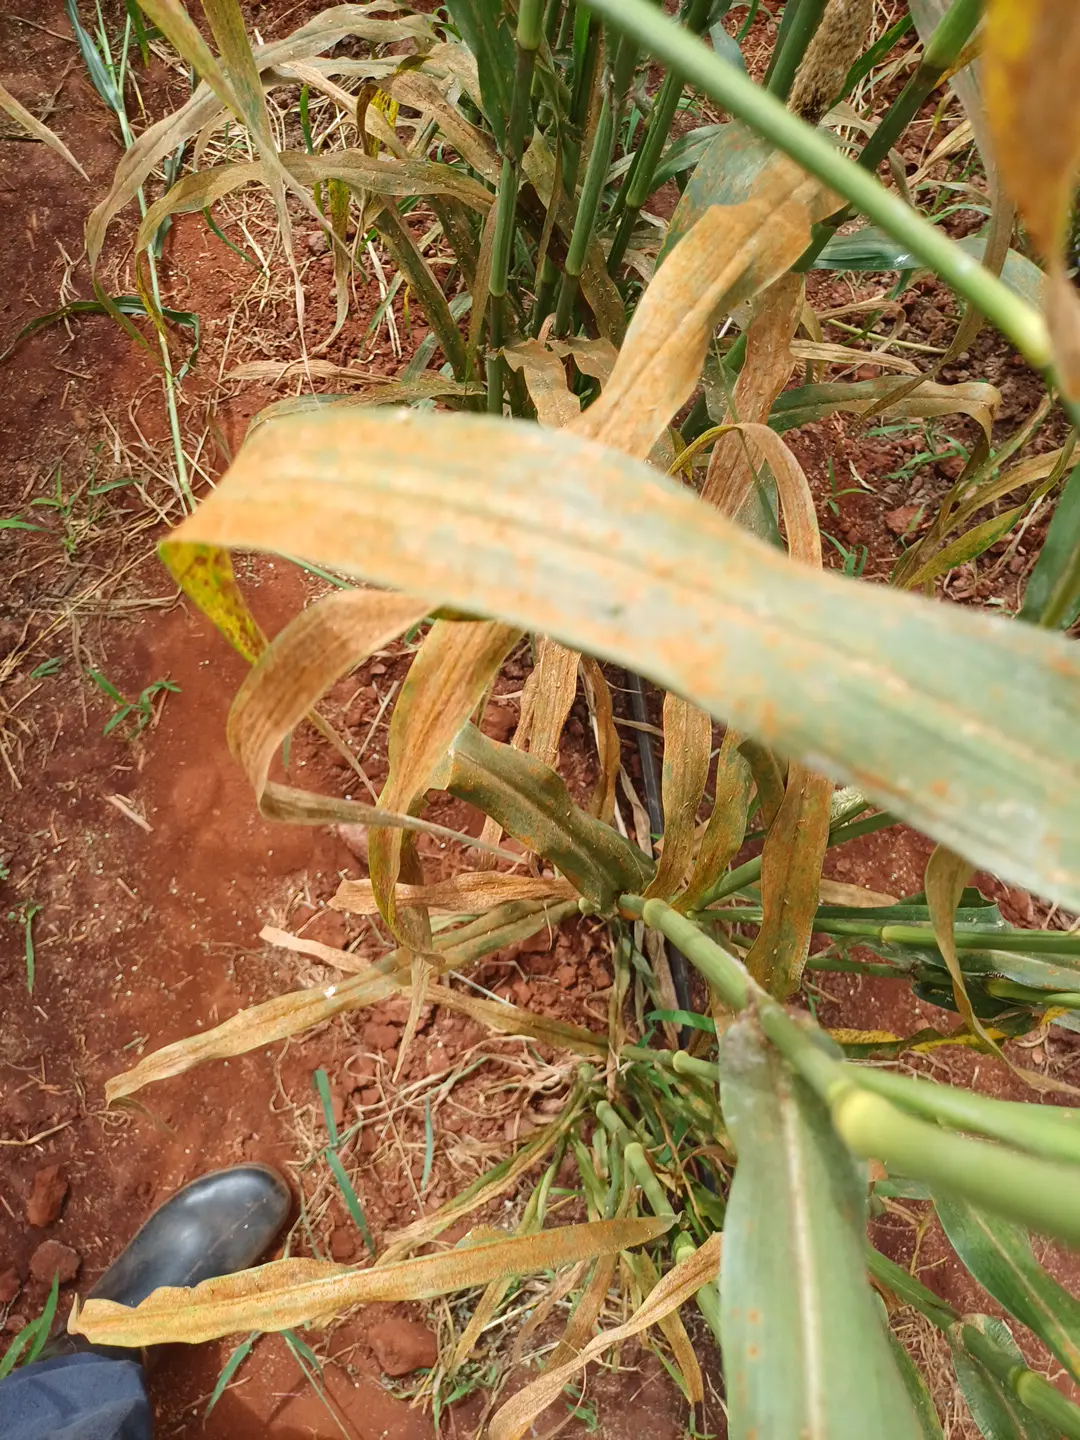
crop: pearl millet
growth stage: filling grain
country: Kenya
